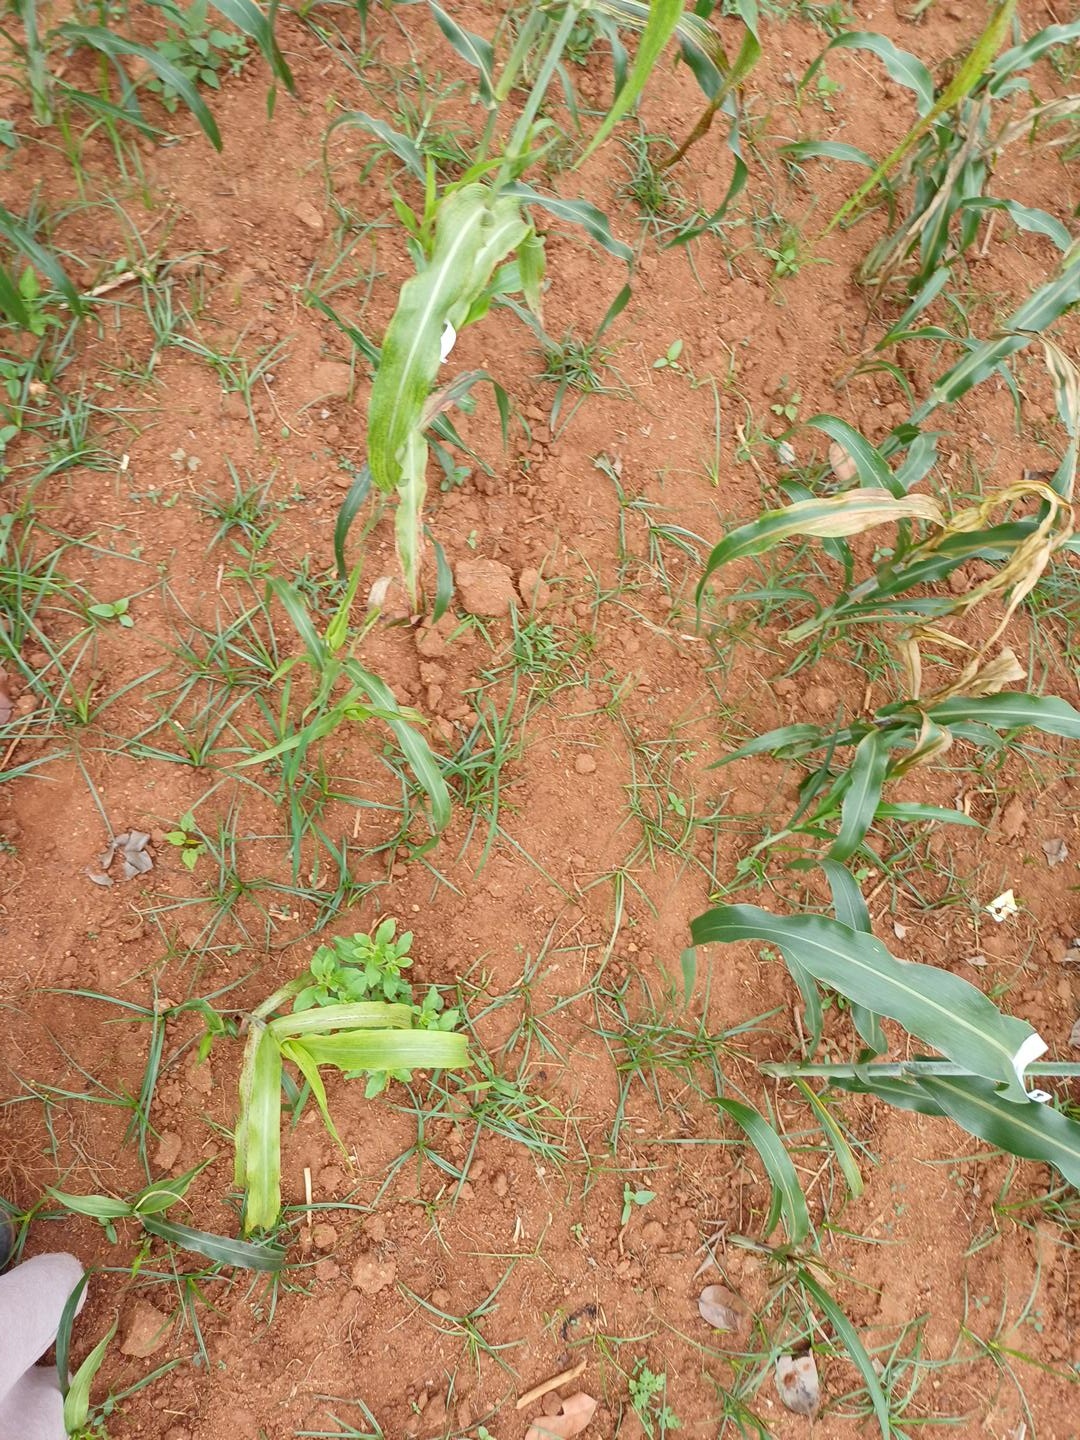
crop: sorghum
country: Kenya
